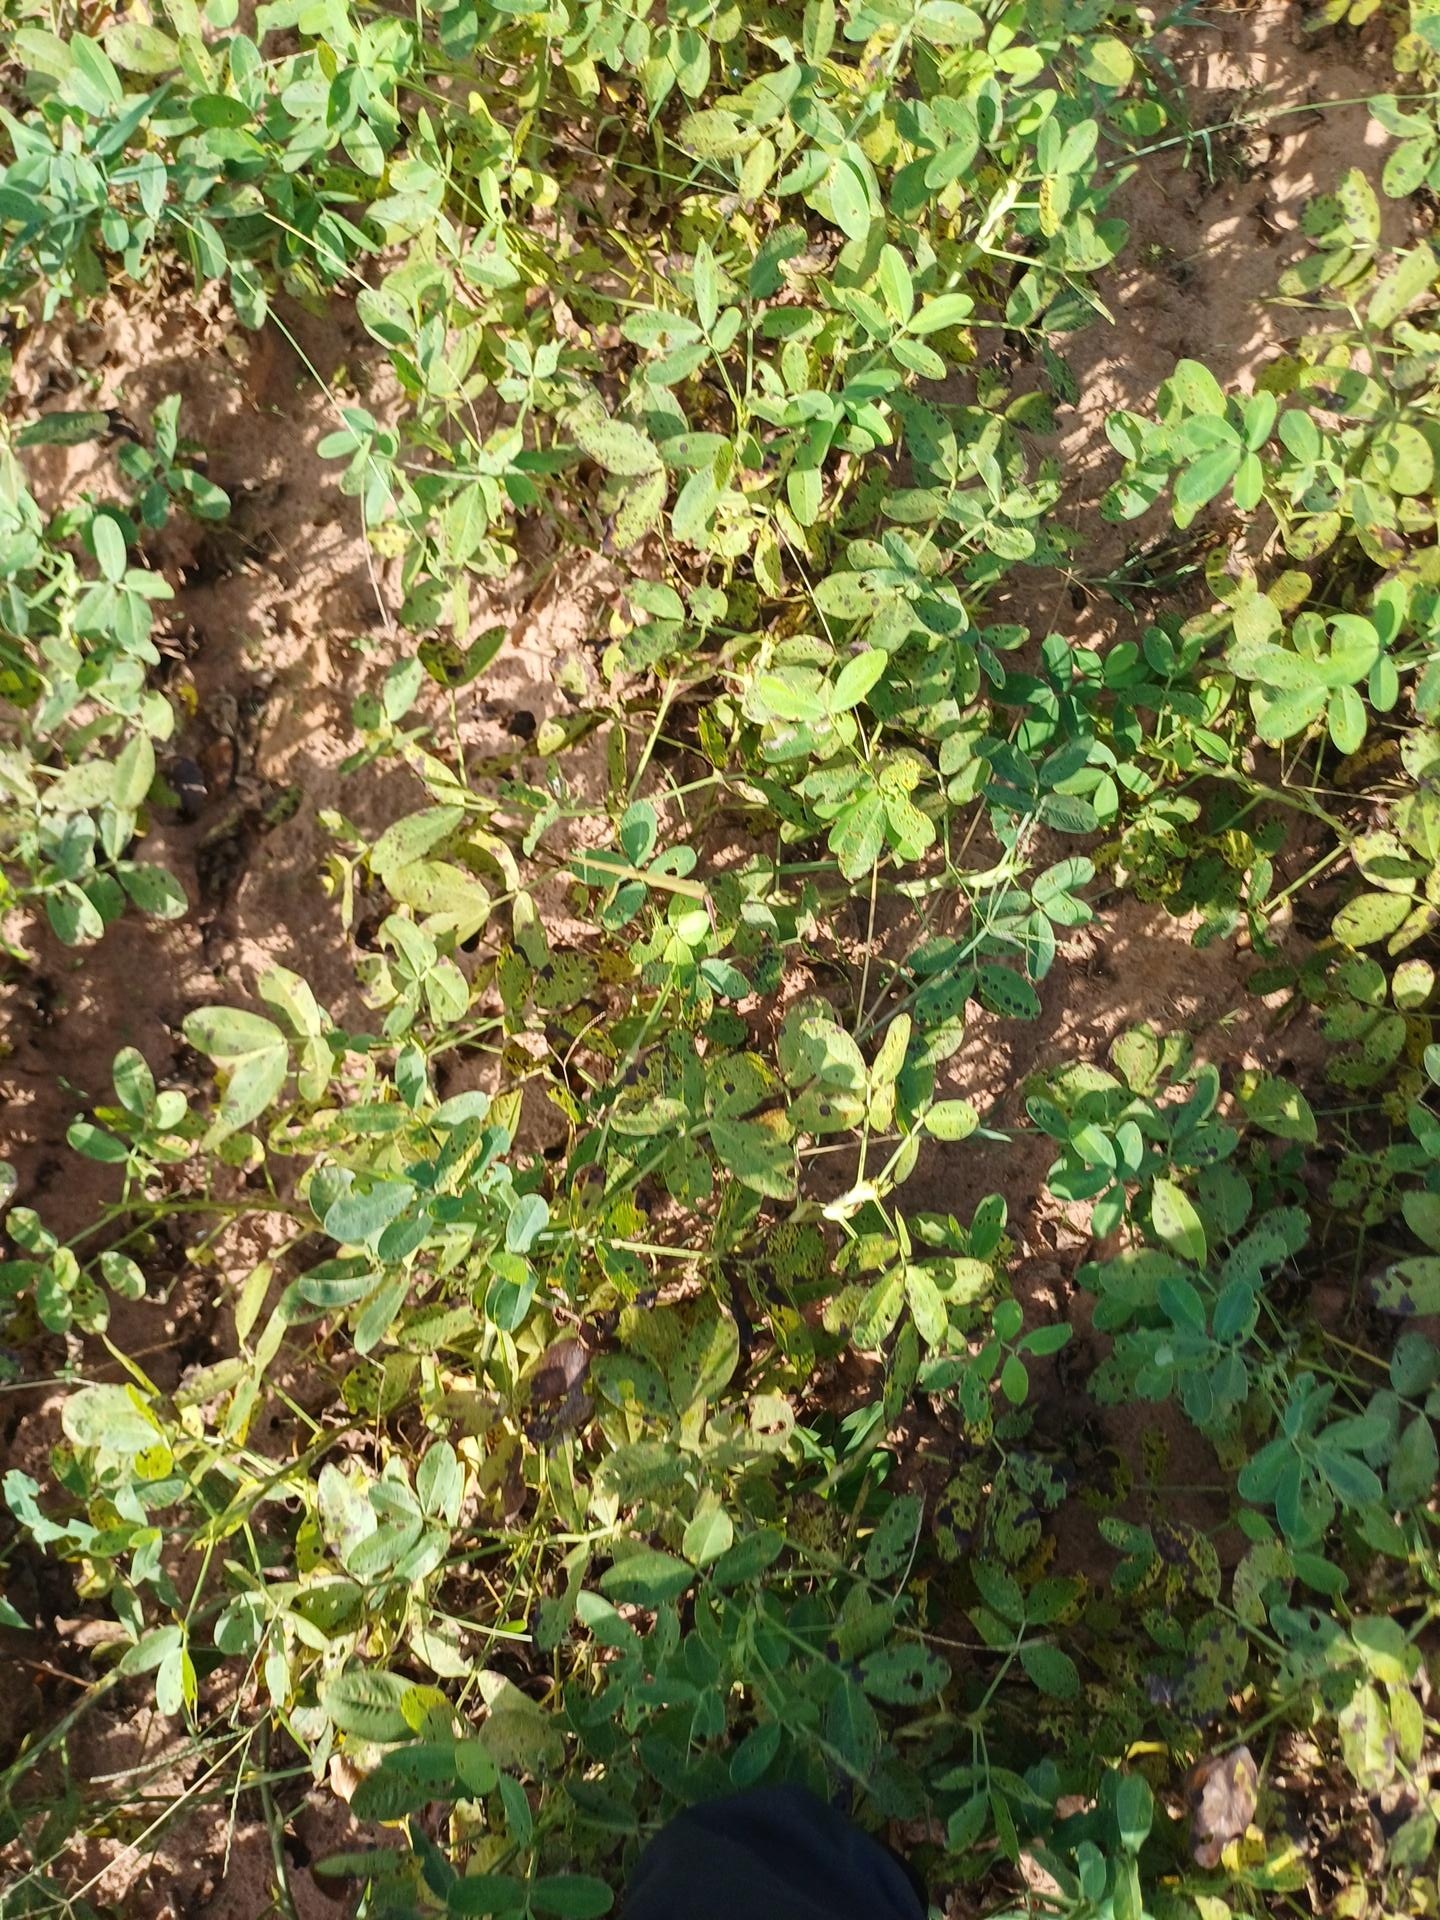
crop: groundnut
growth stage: flowering
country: Senegal
